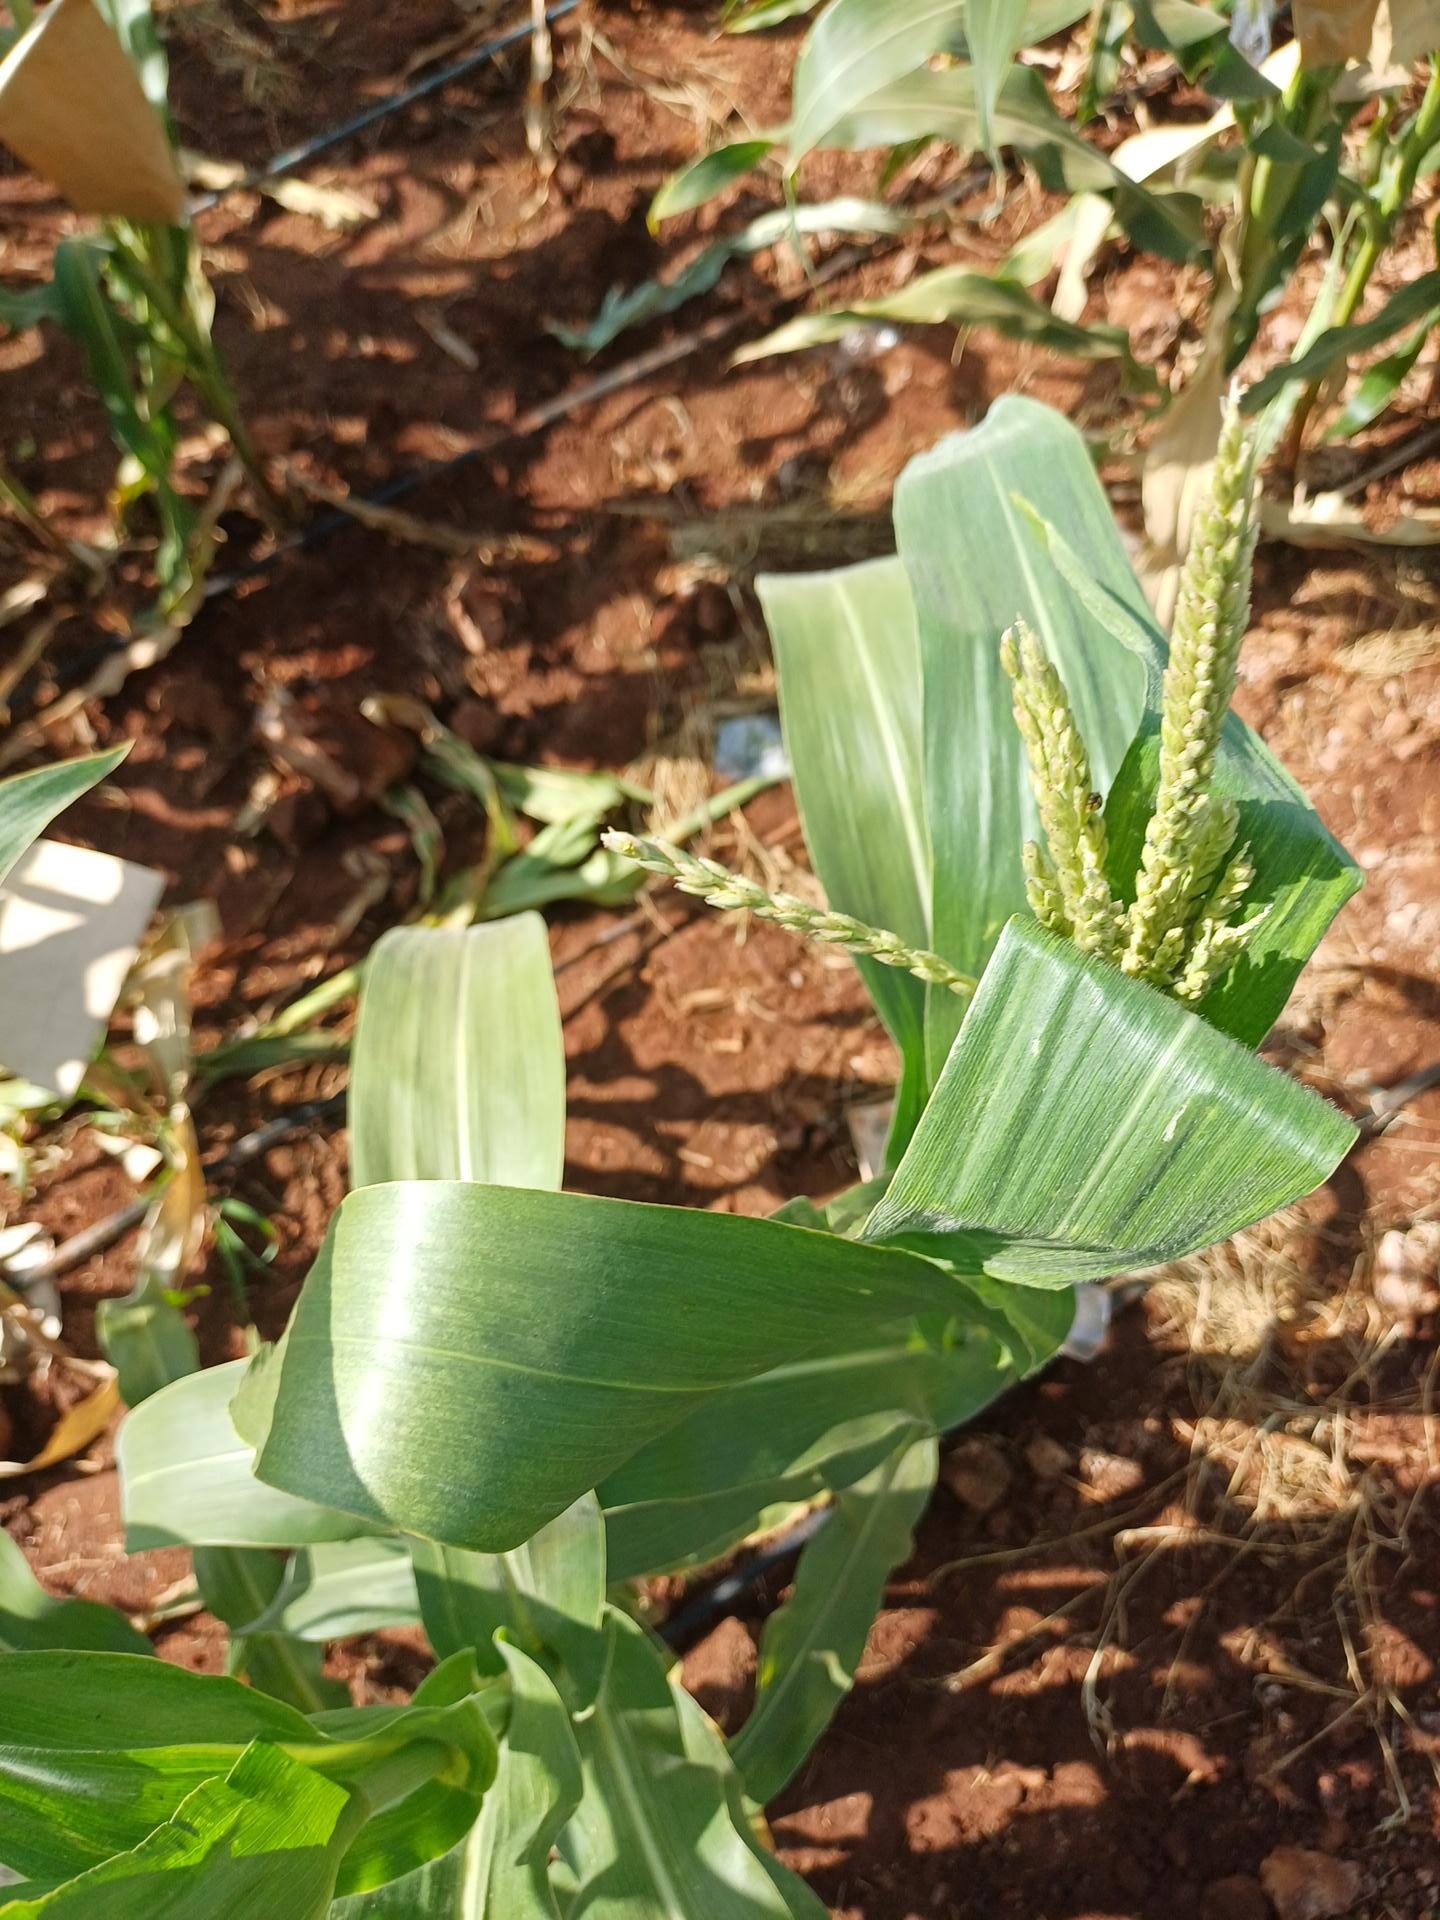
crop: maize
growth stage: flowering
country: Kenya
